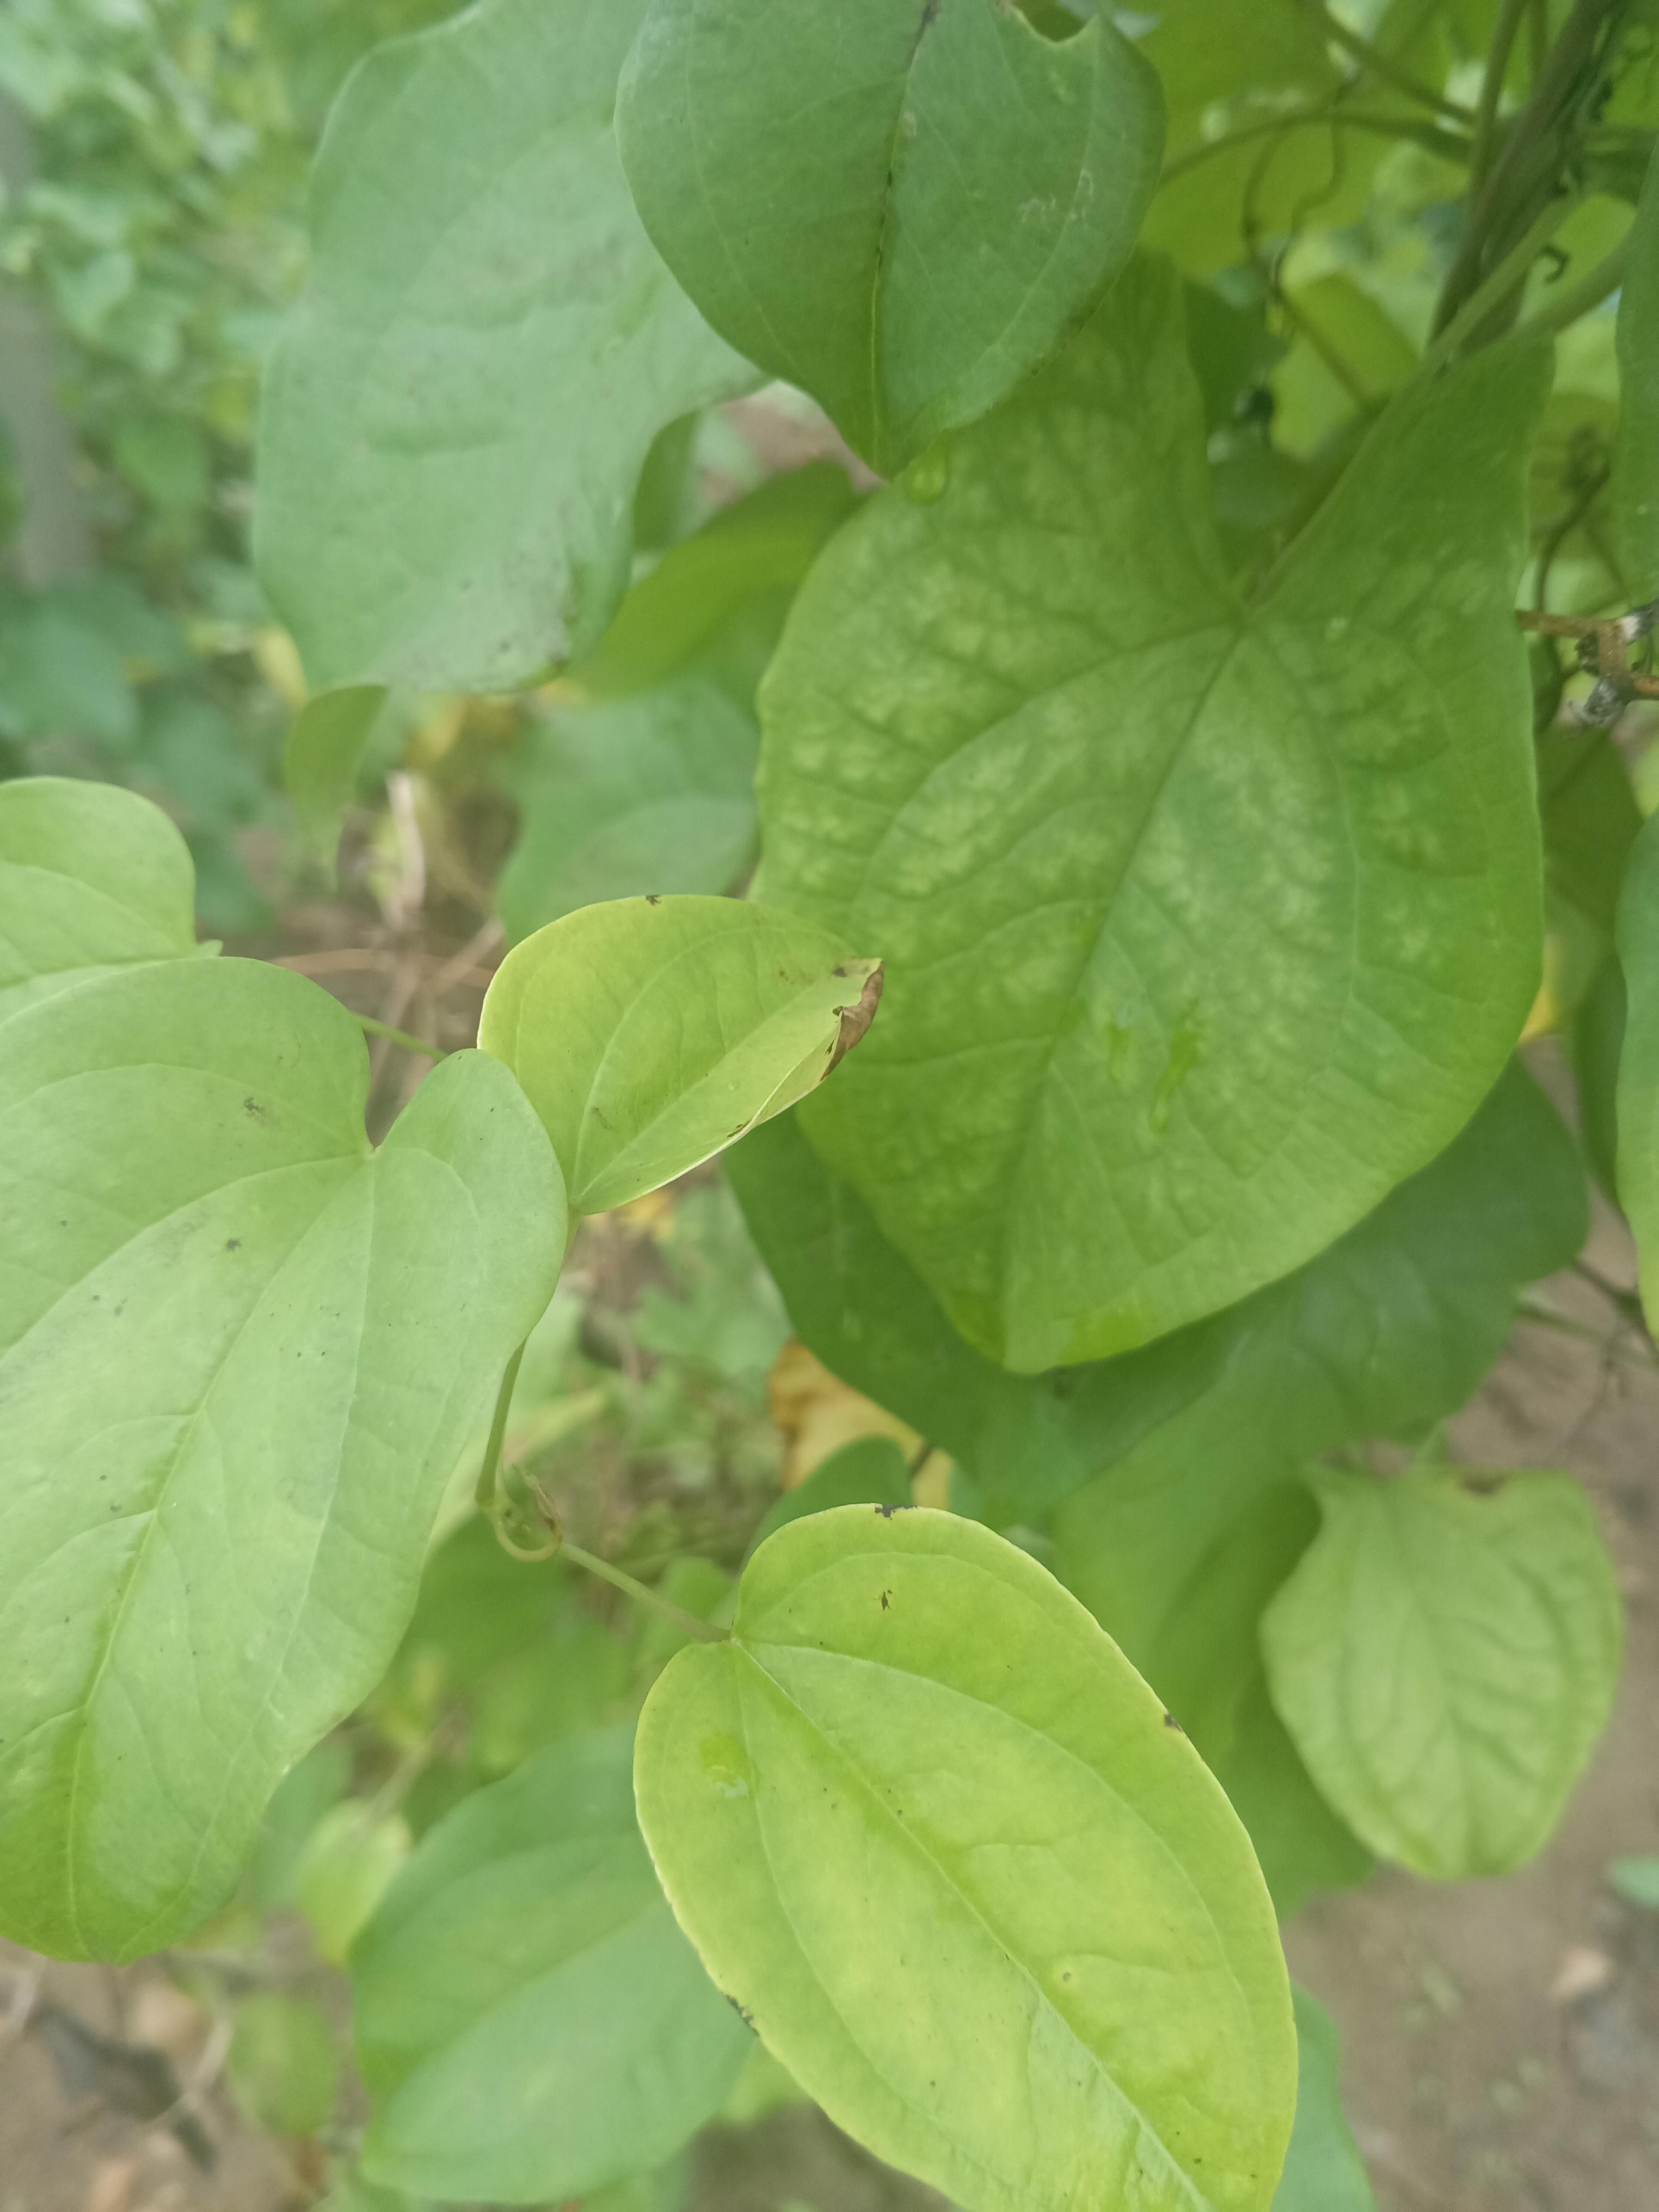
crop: yam
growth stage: vegetative
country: Nigeria
